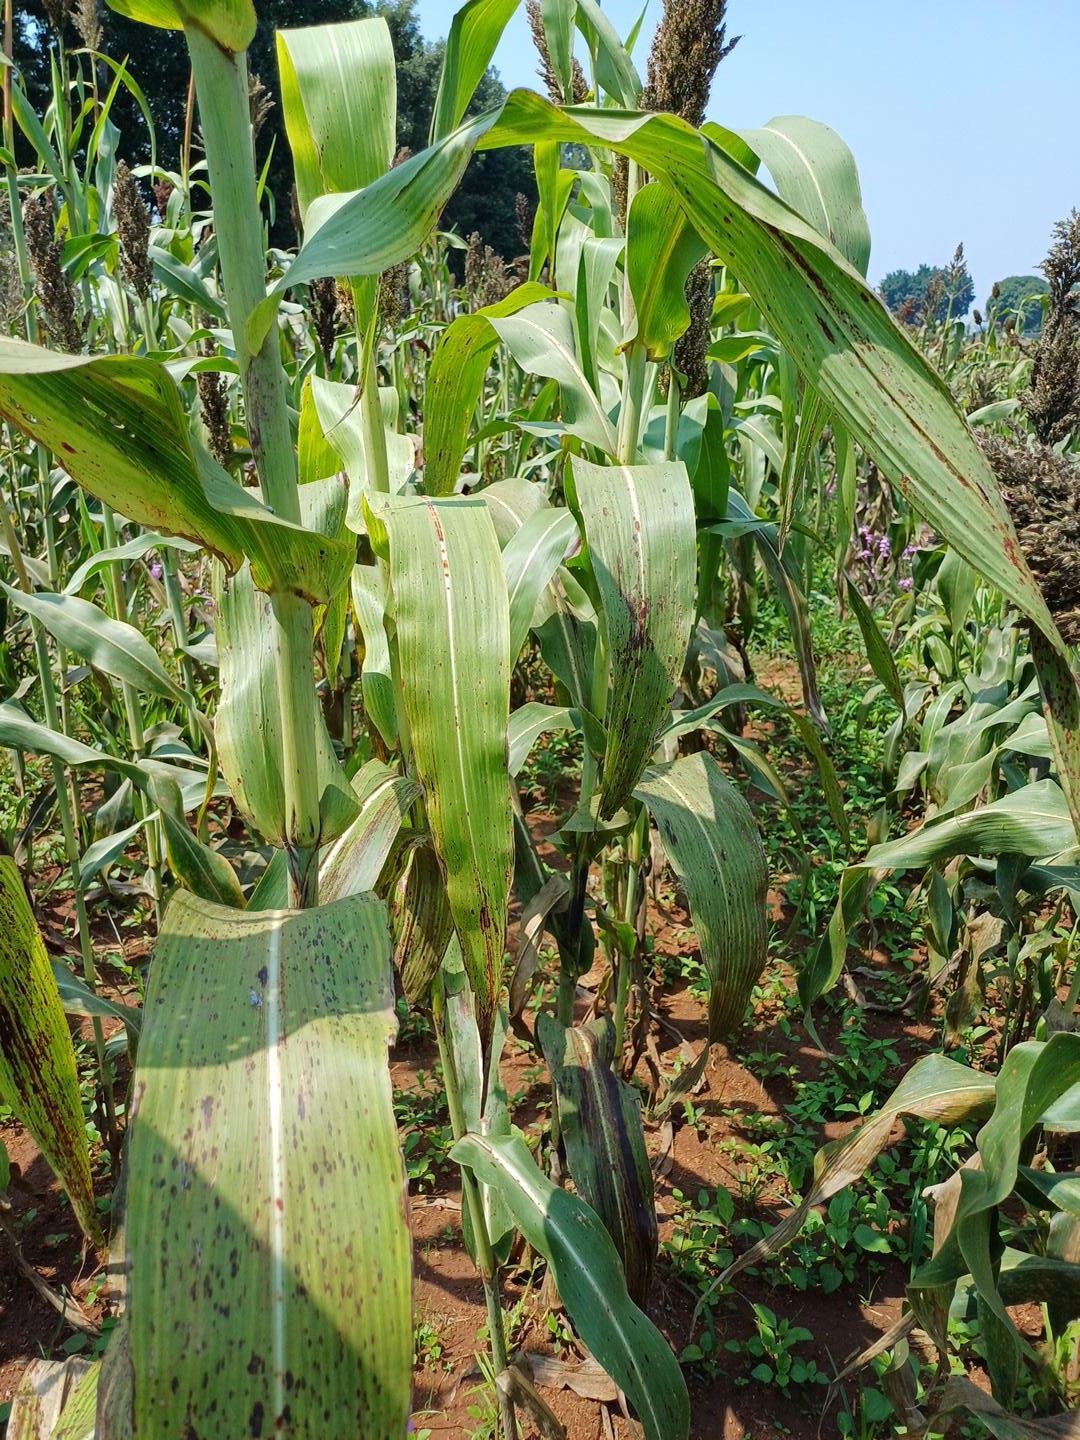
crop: sorghum
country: Kenya
